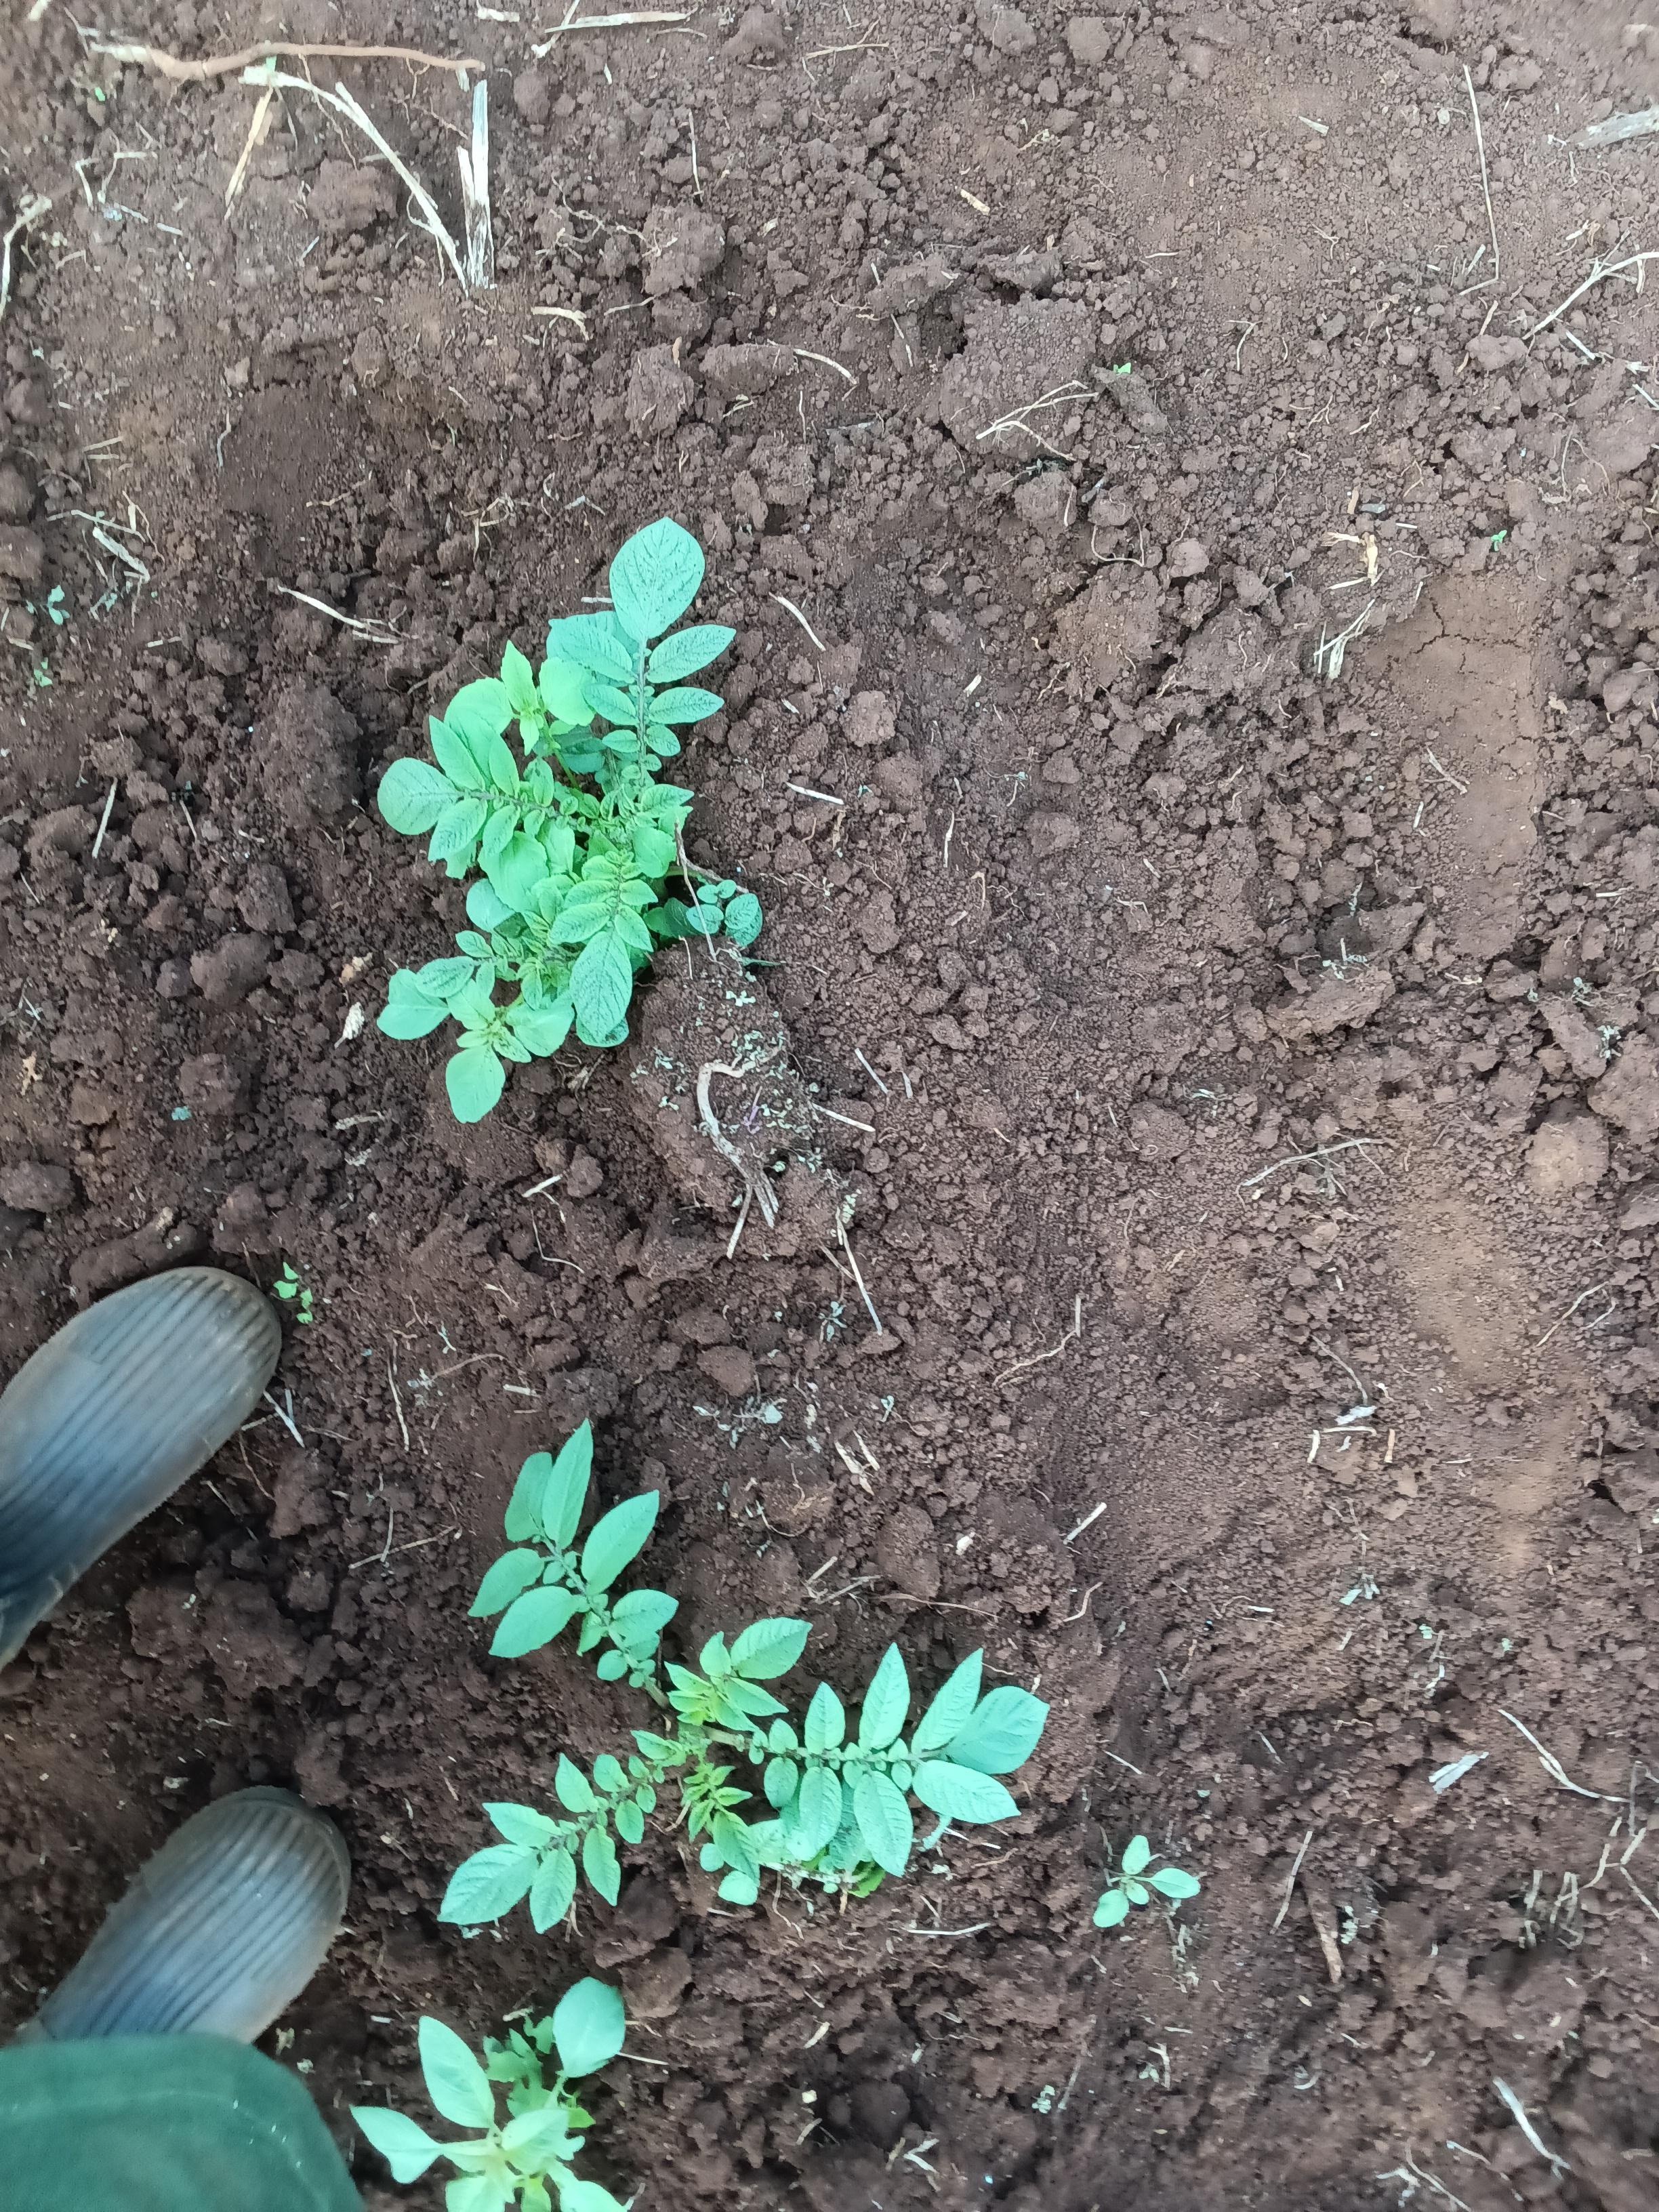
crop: potato
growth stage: emergence
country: Kenya
